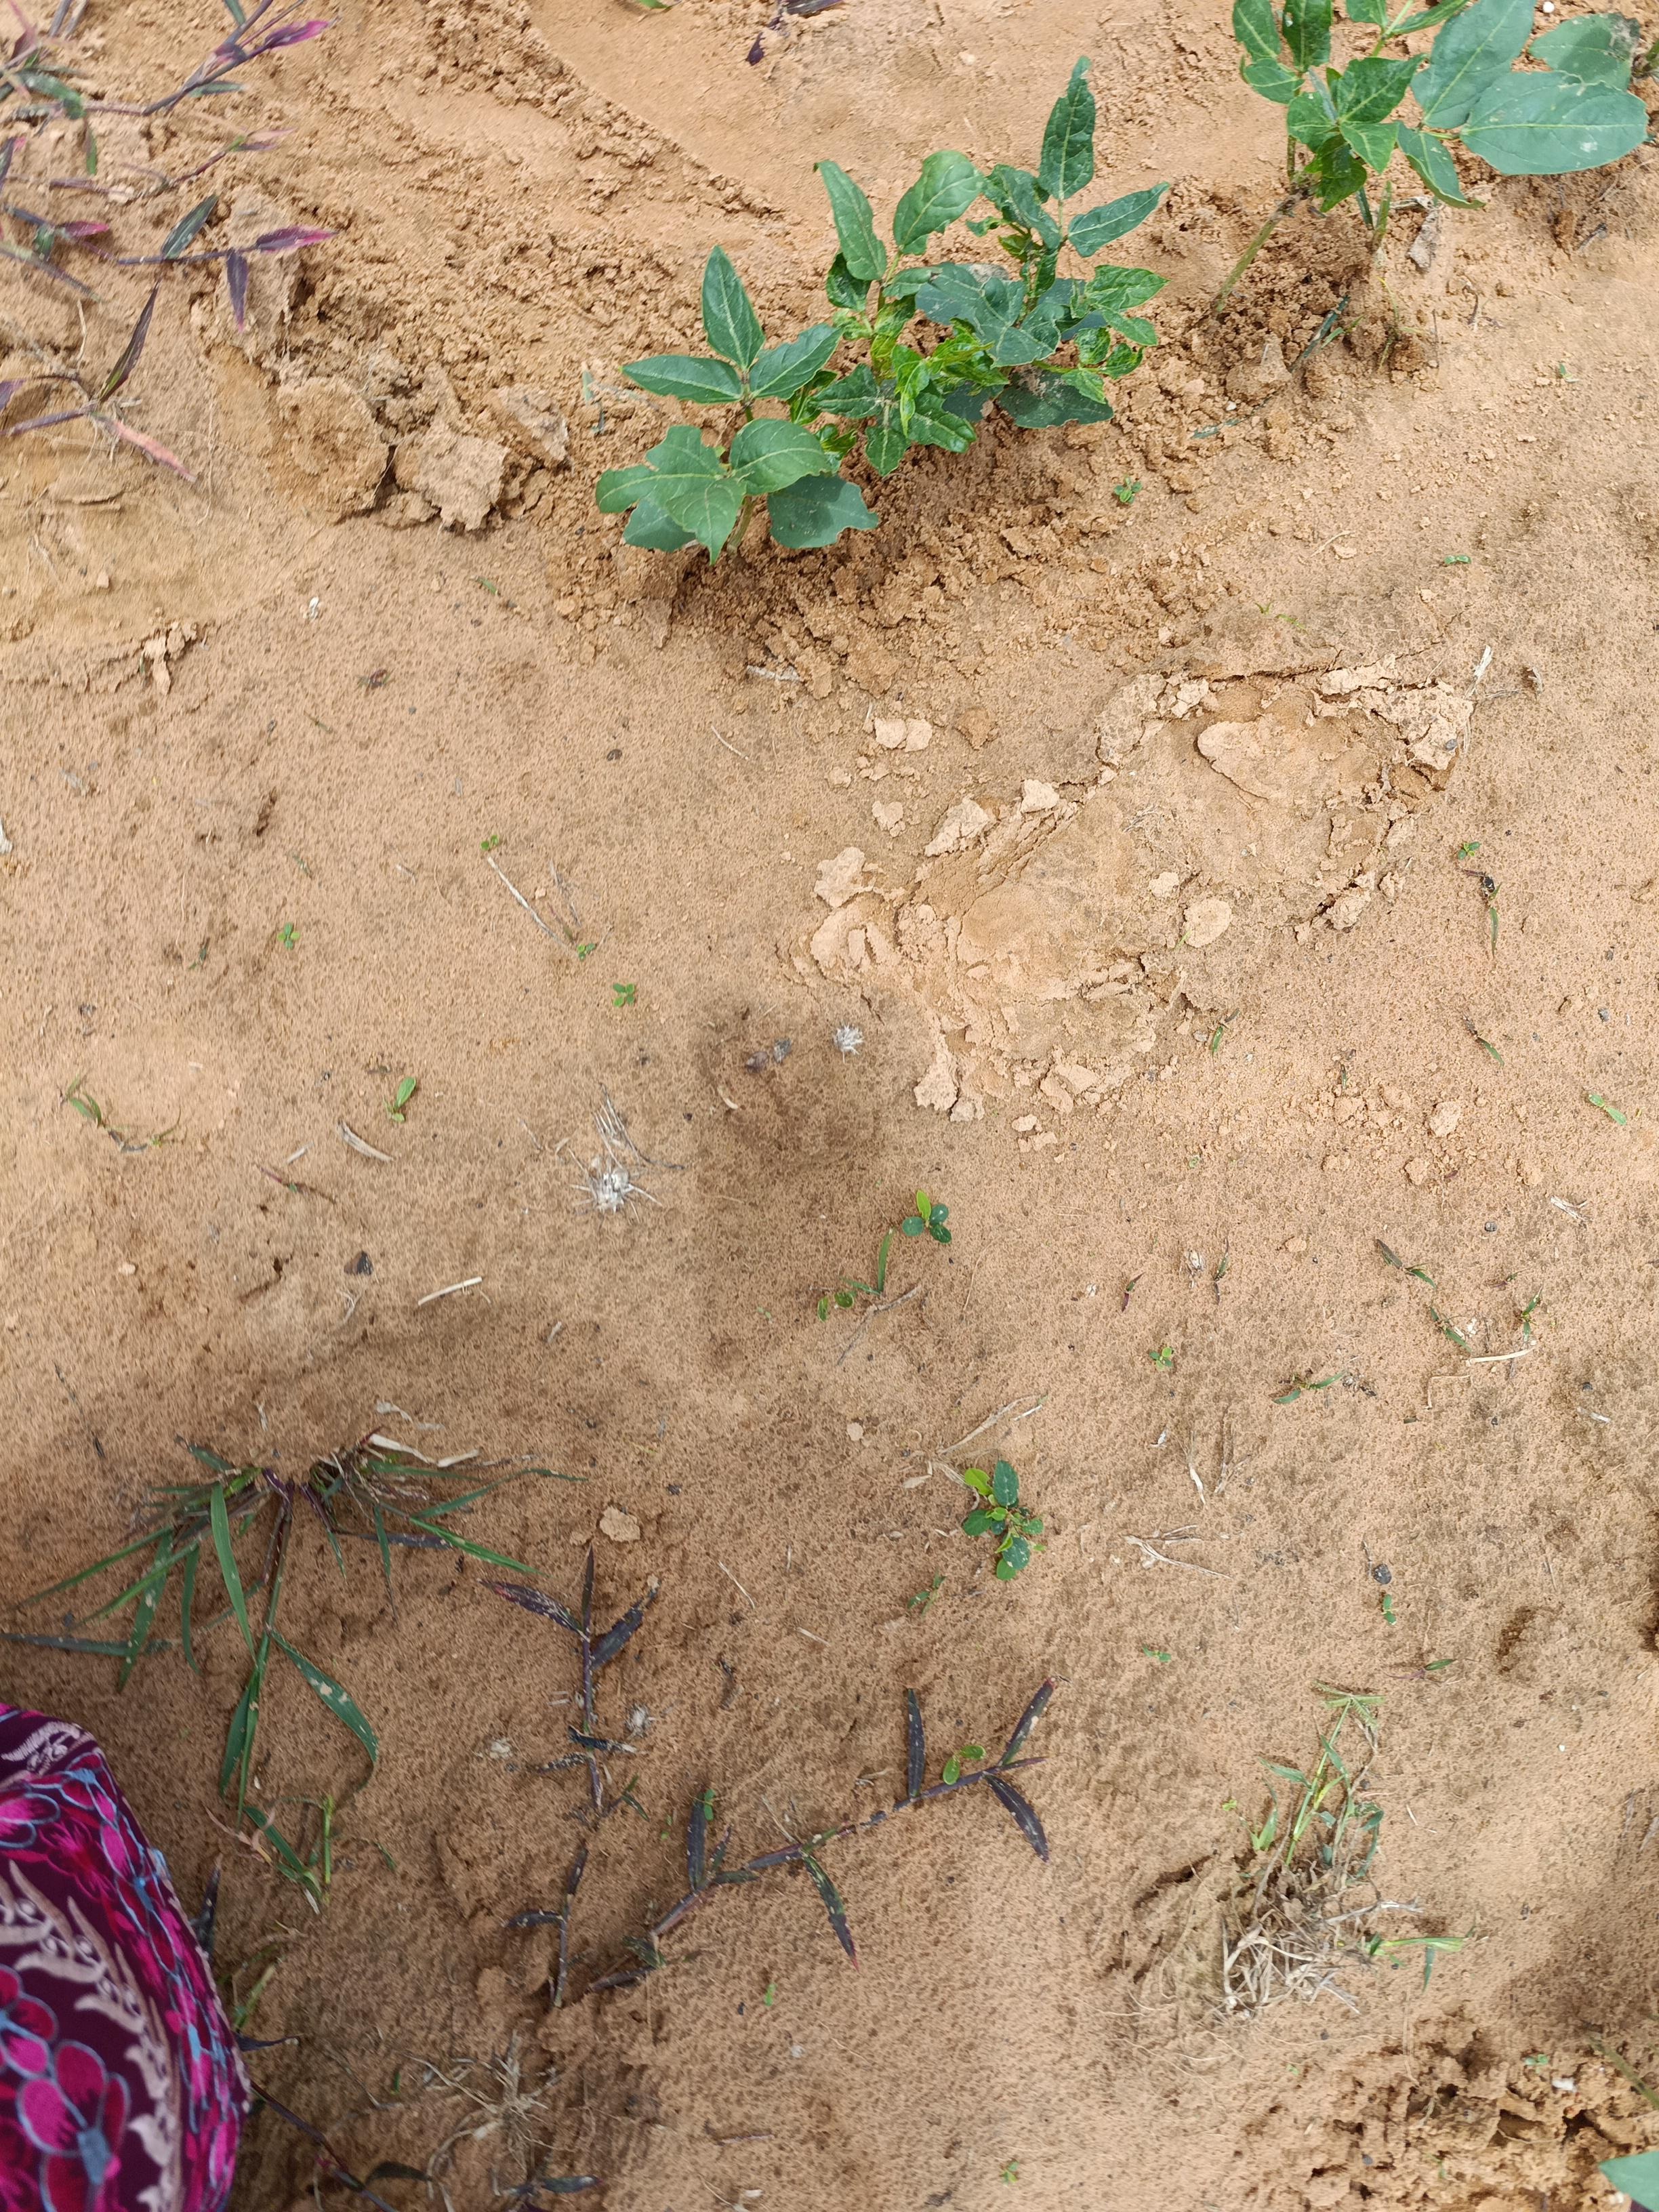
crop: cowpea
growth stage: emergence
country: Nigeria
